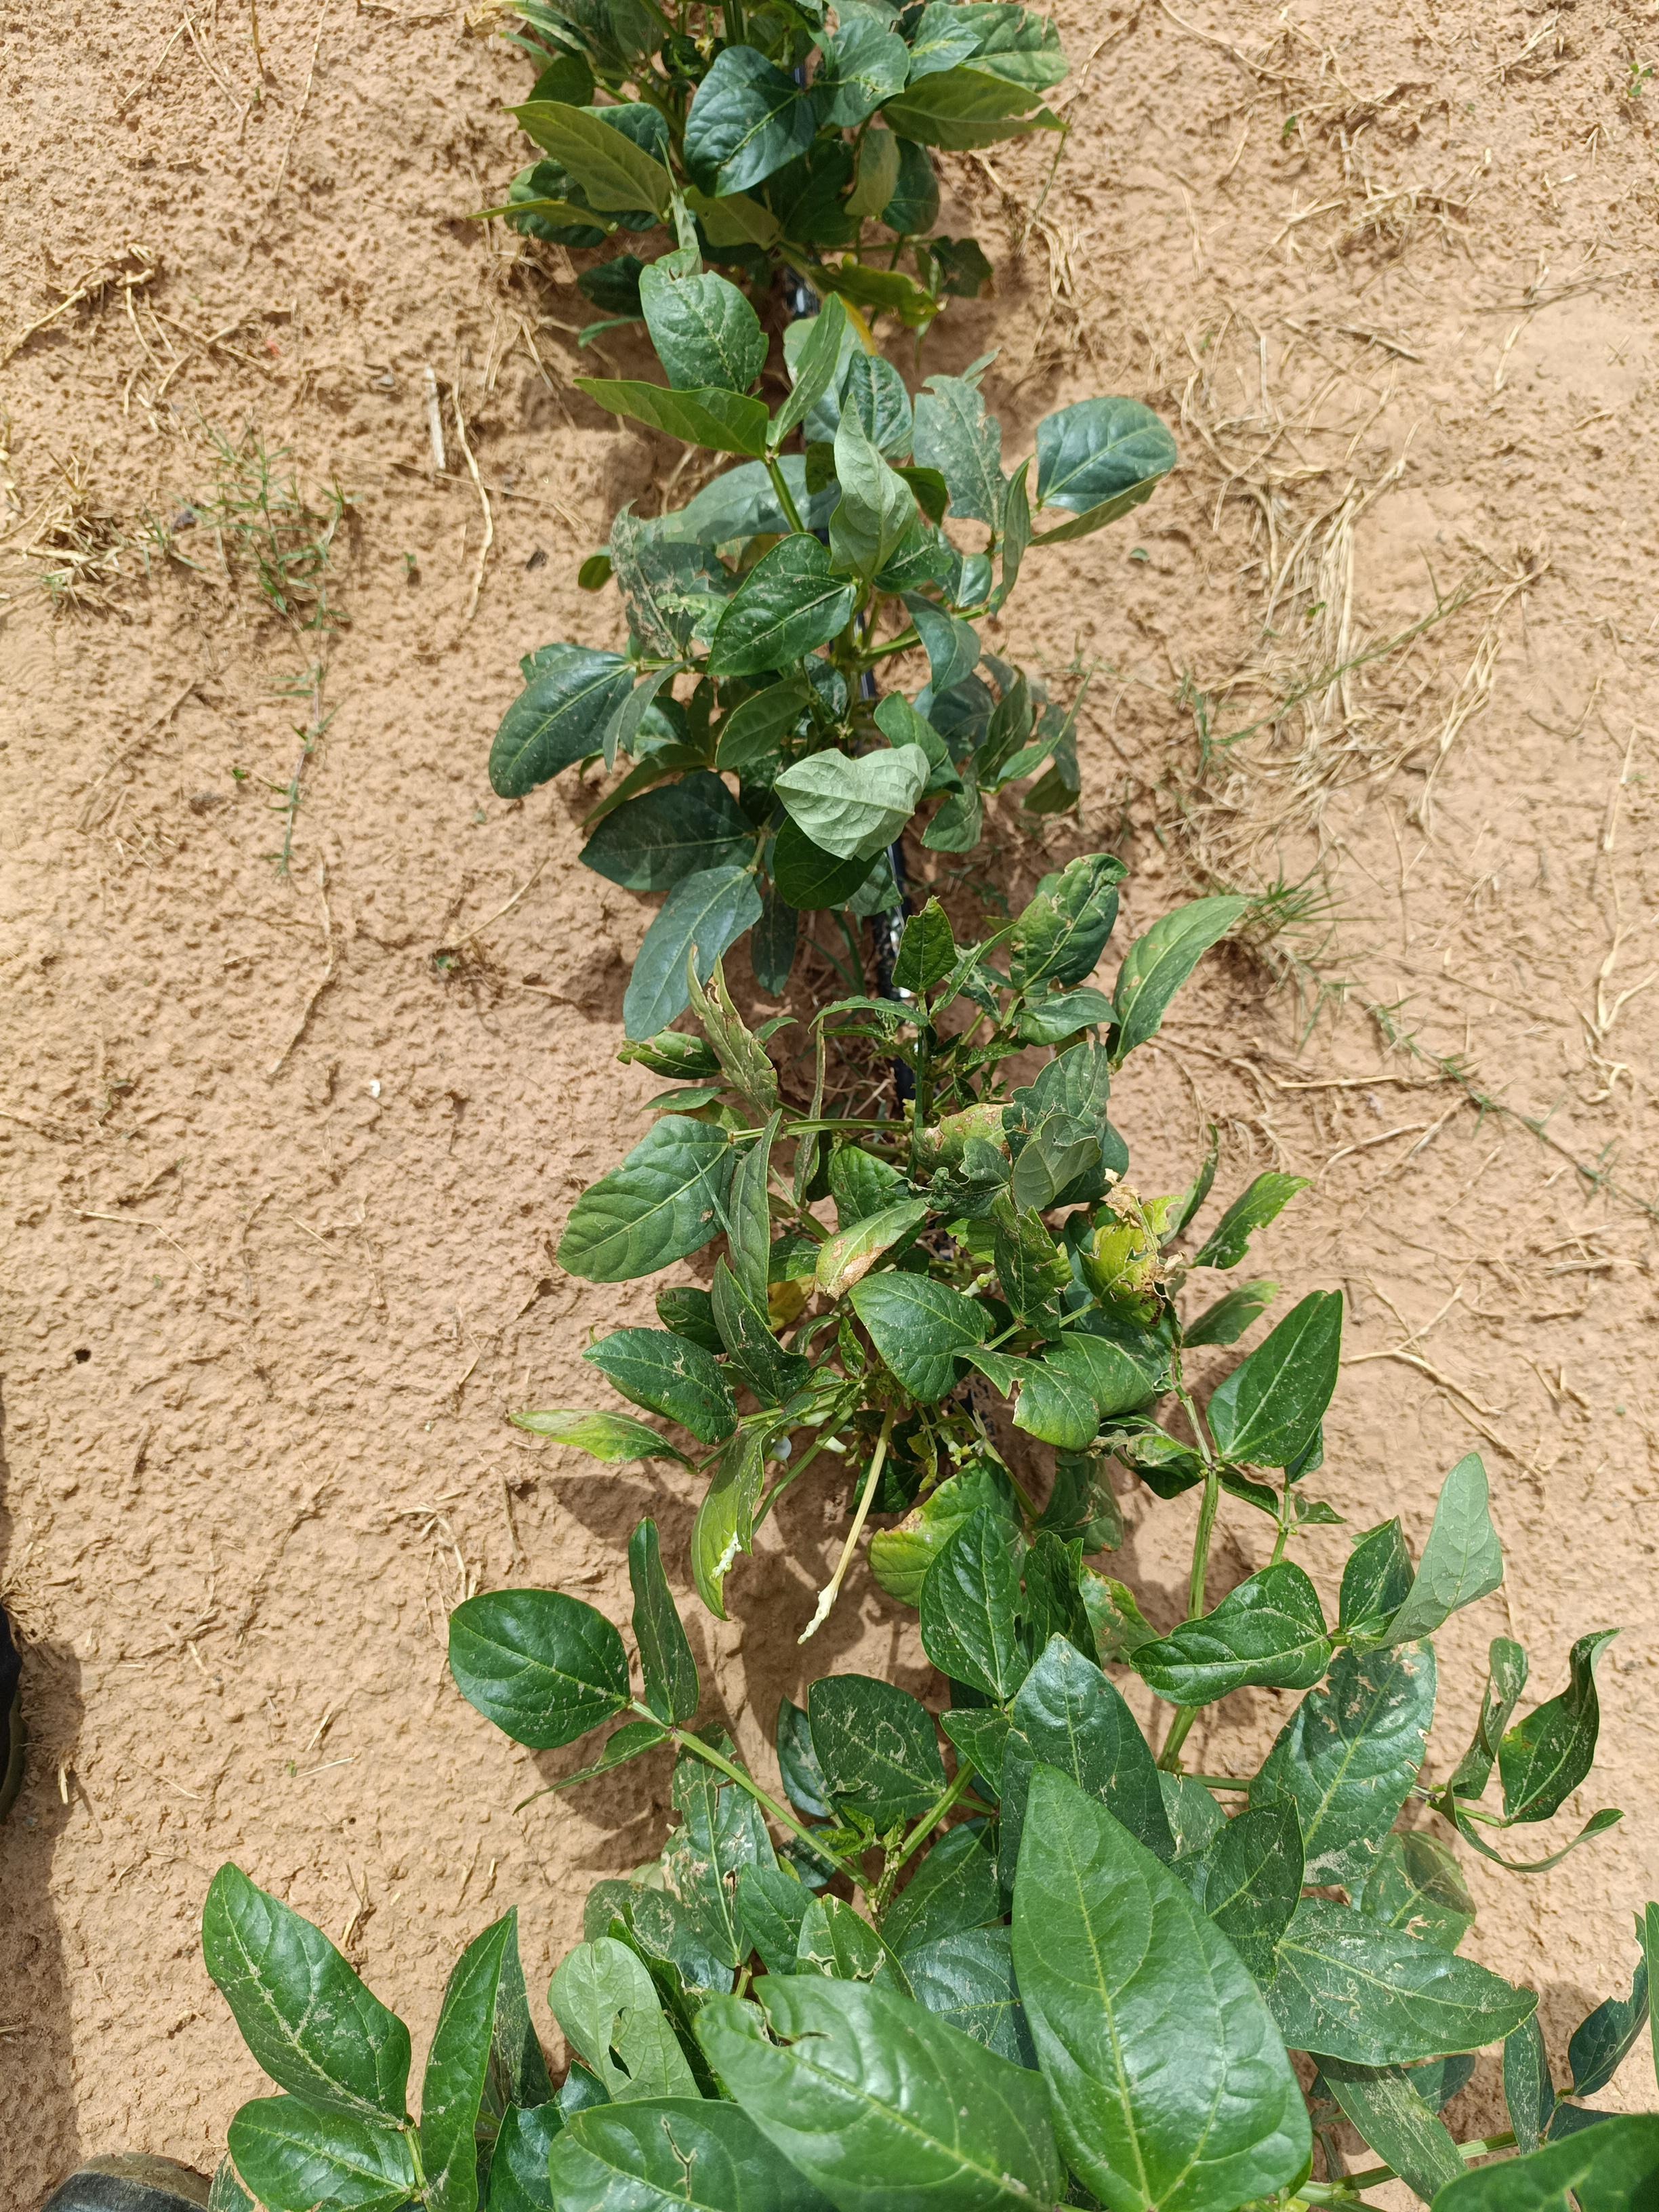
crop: cowpea
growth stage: vegetative
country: Nigeria
